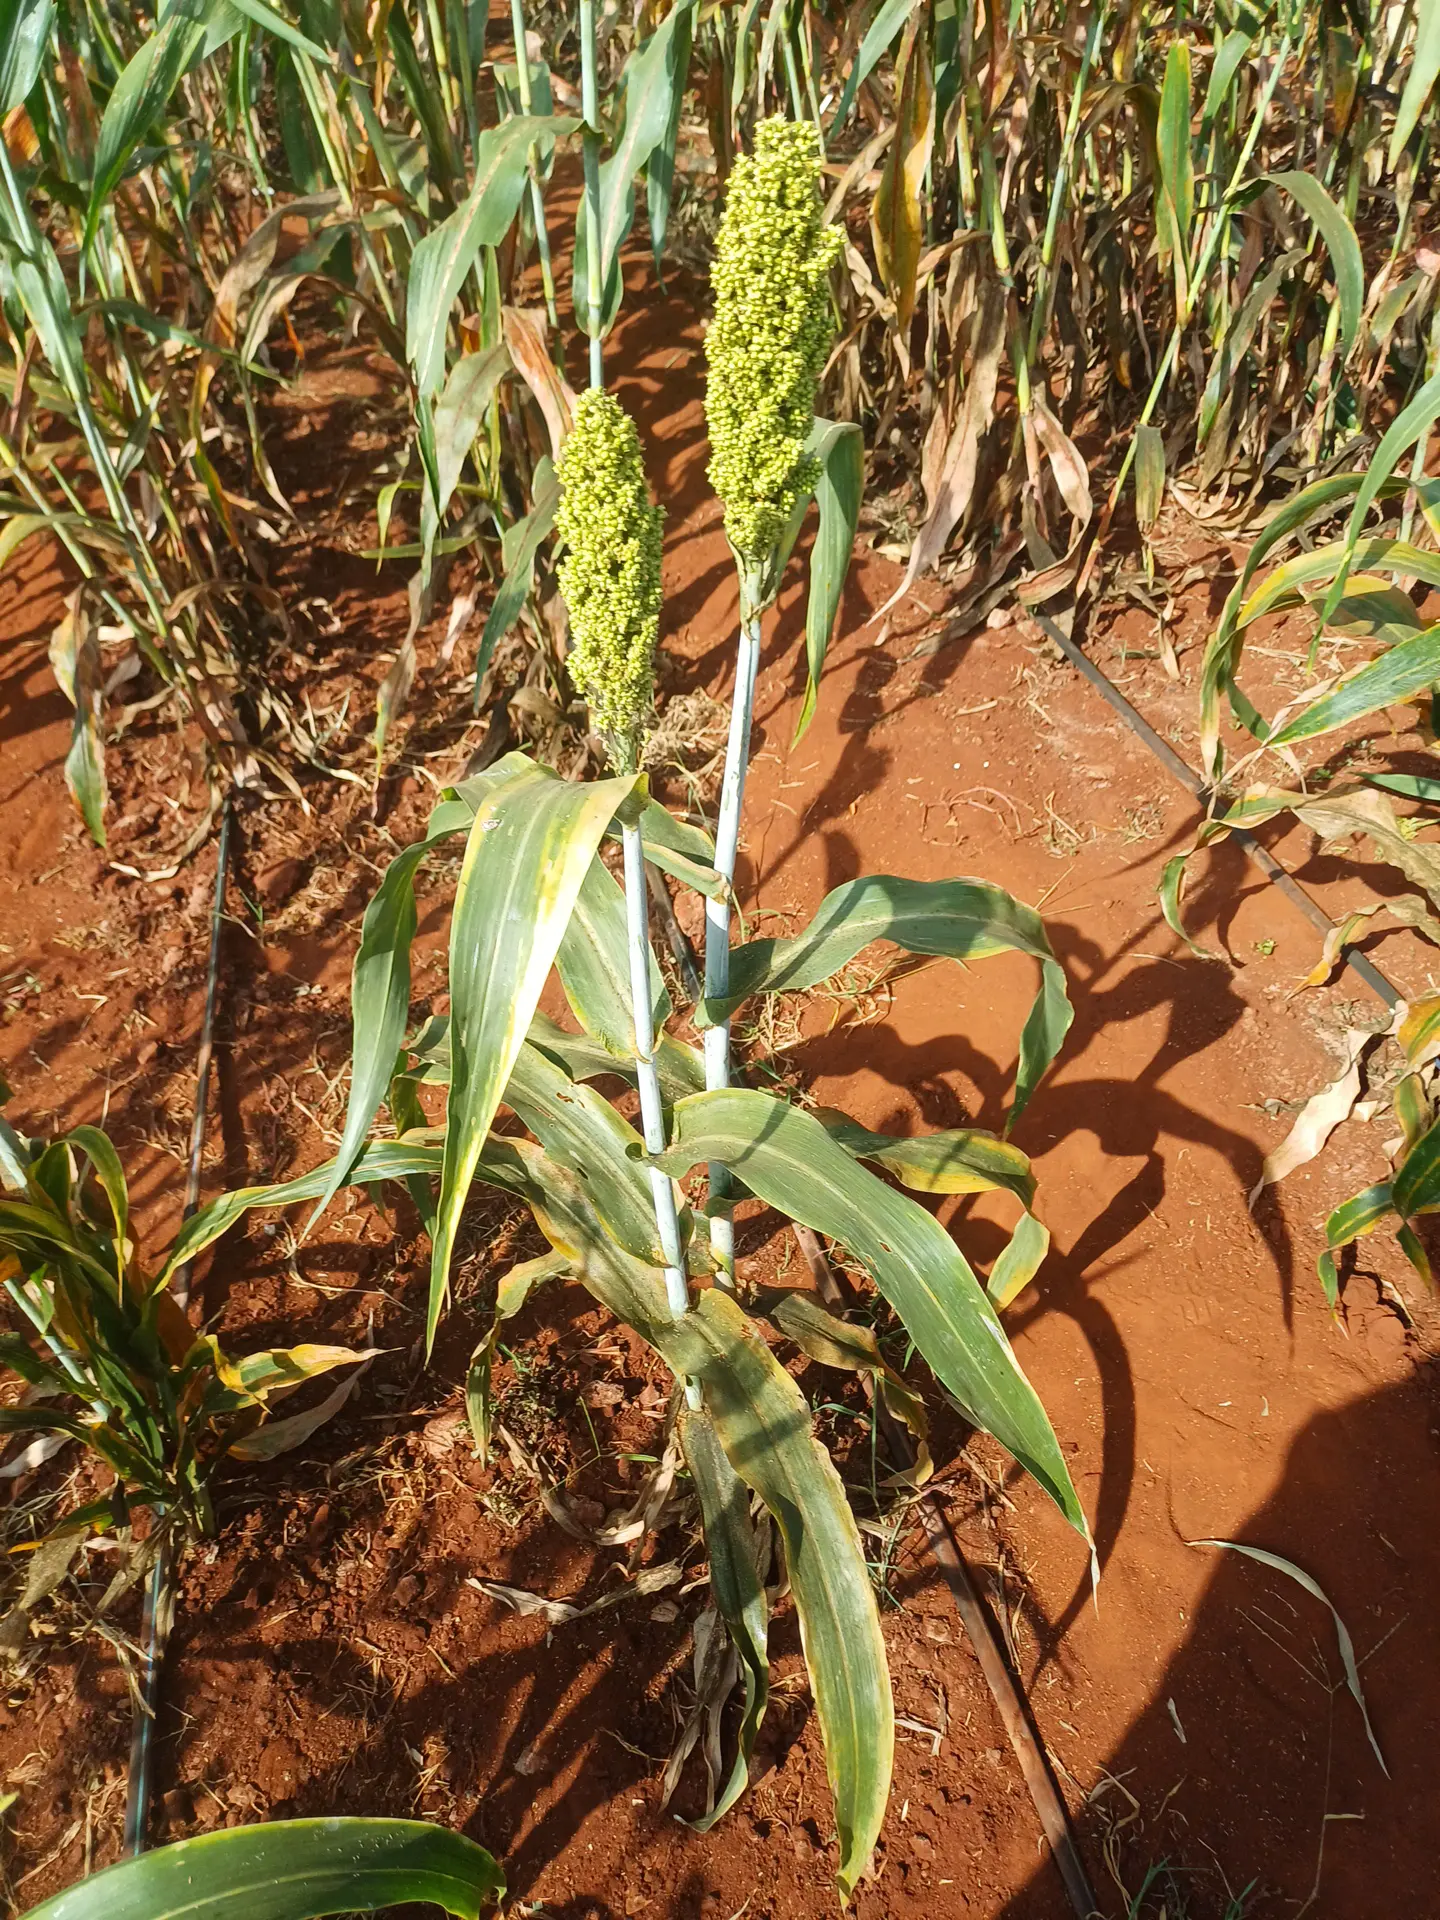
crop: sorghum
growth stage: filling grain
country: Kenya
